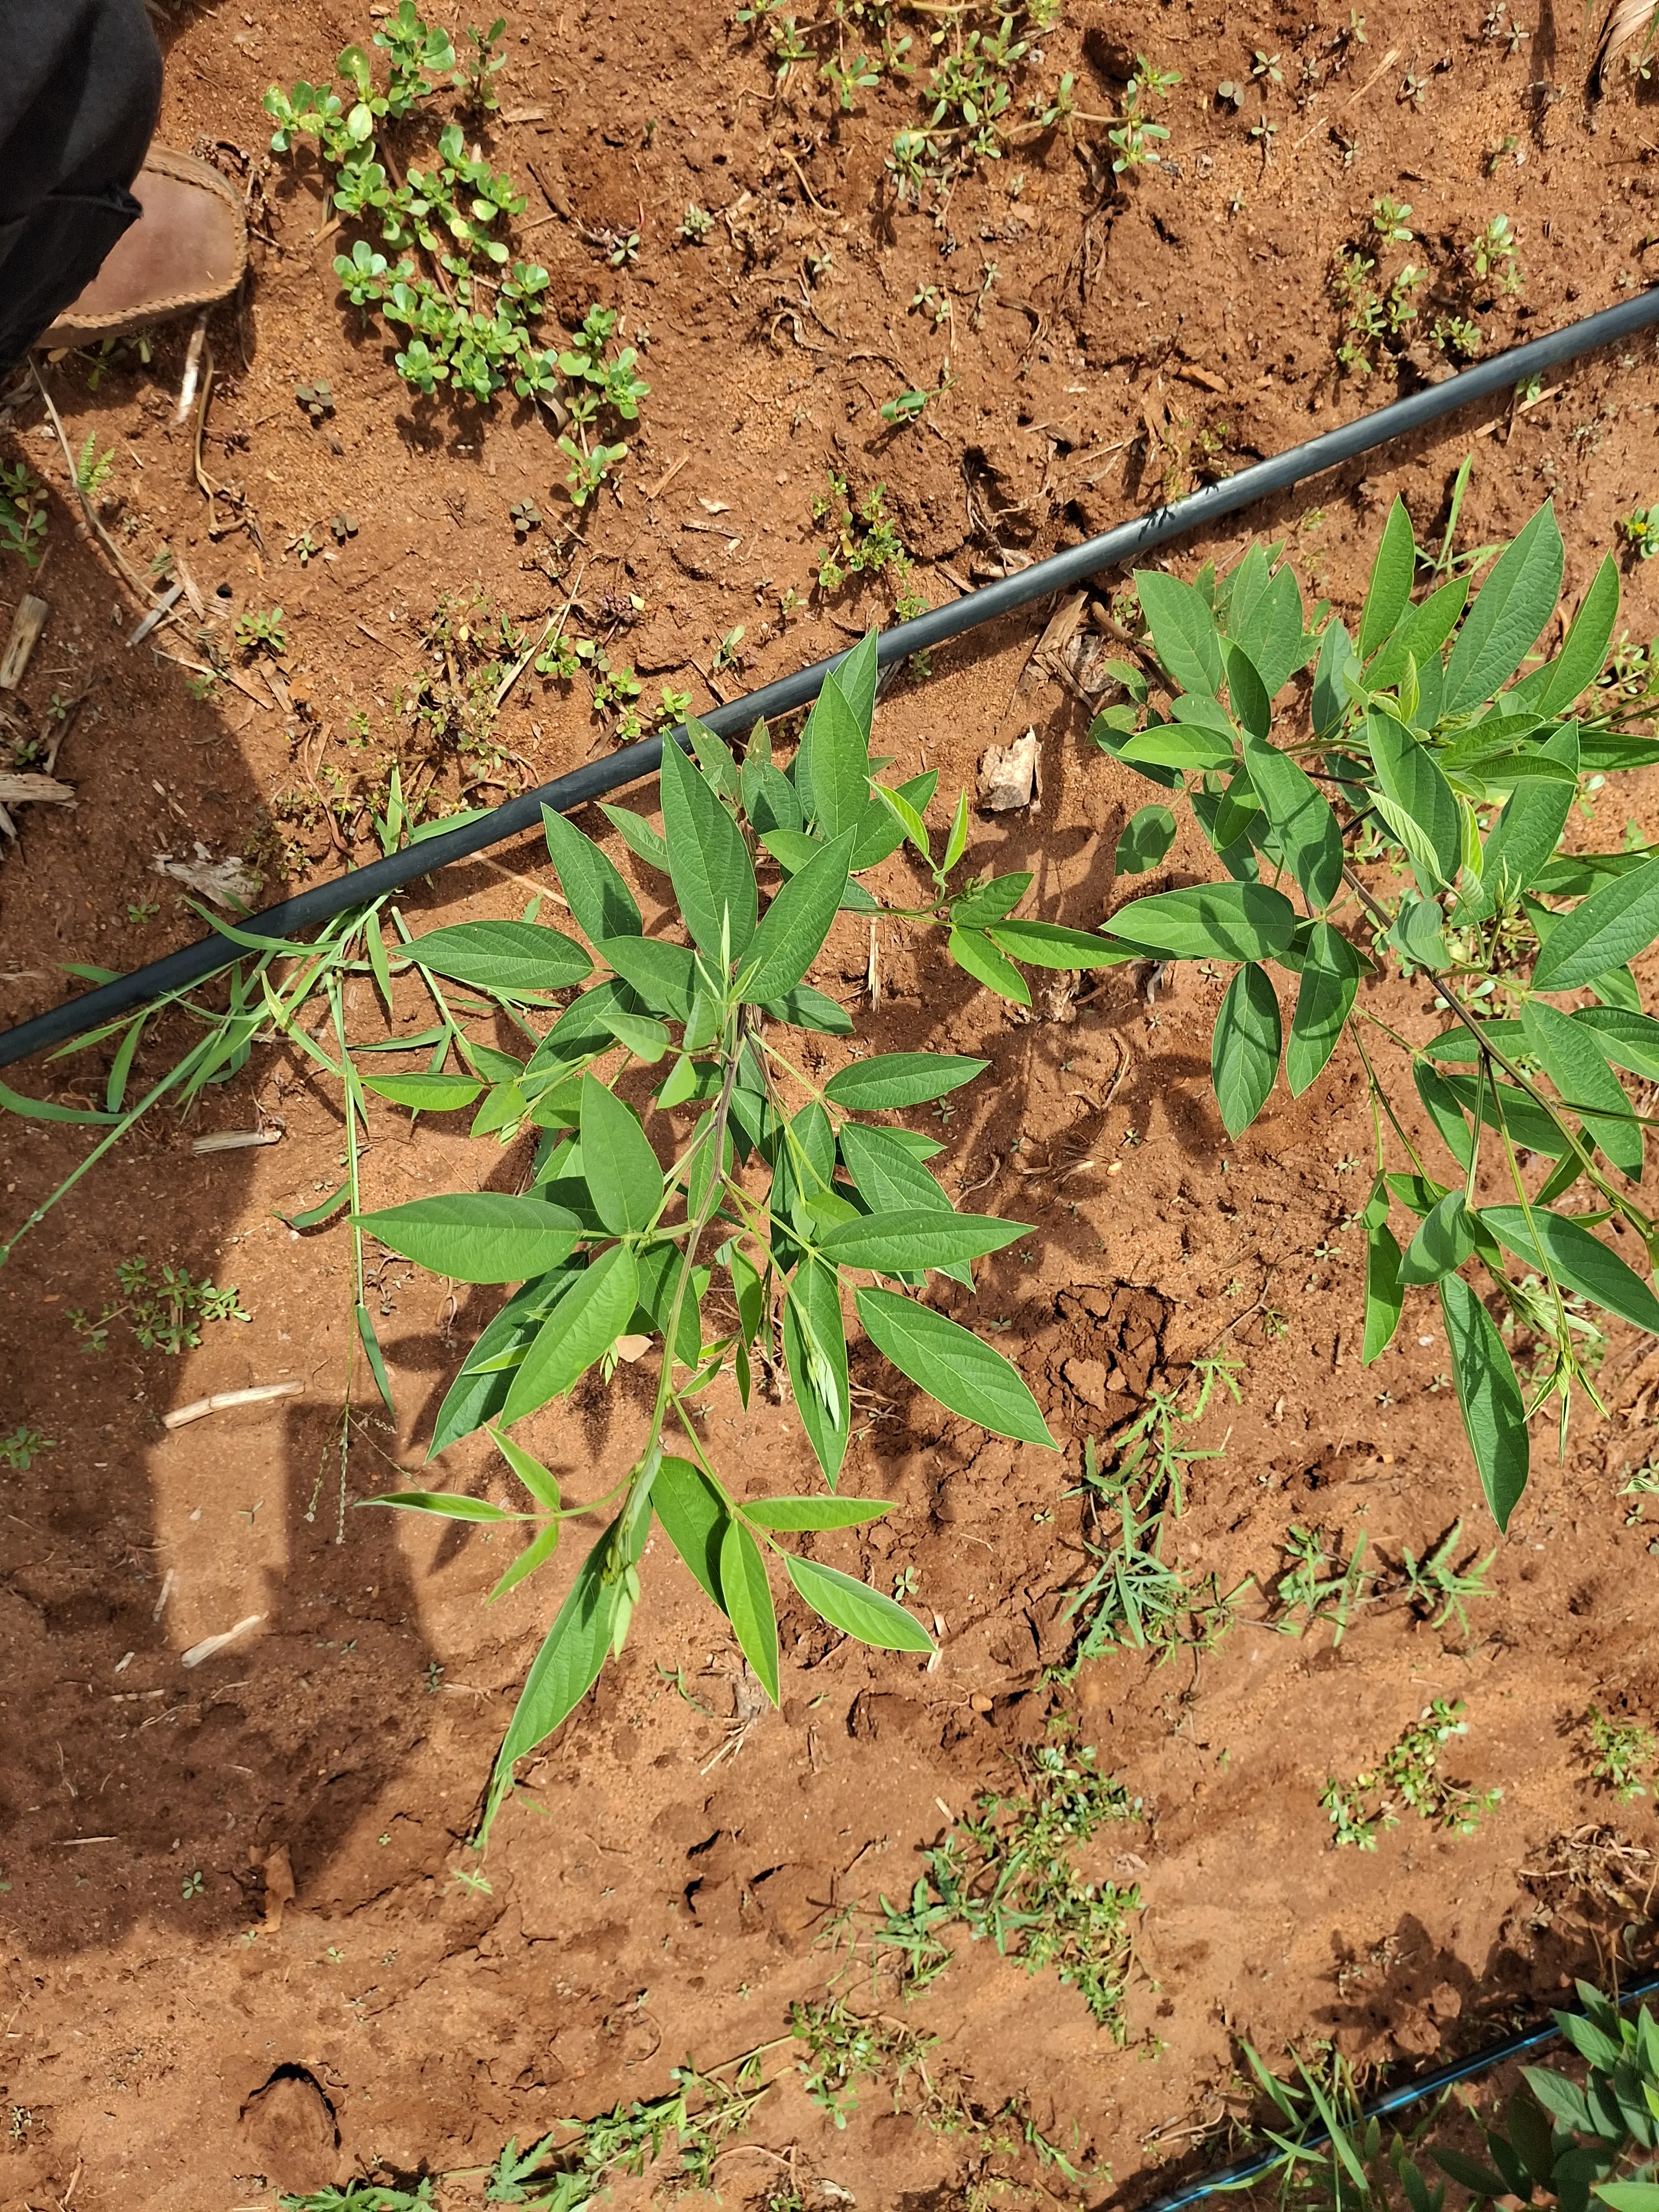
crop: pigeonpea
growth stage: vegetative
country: Kenya
